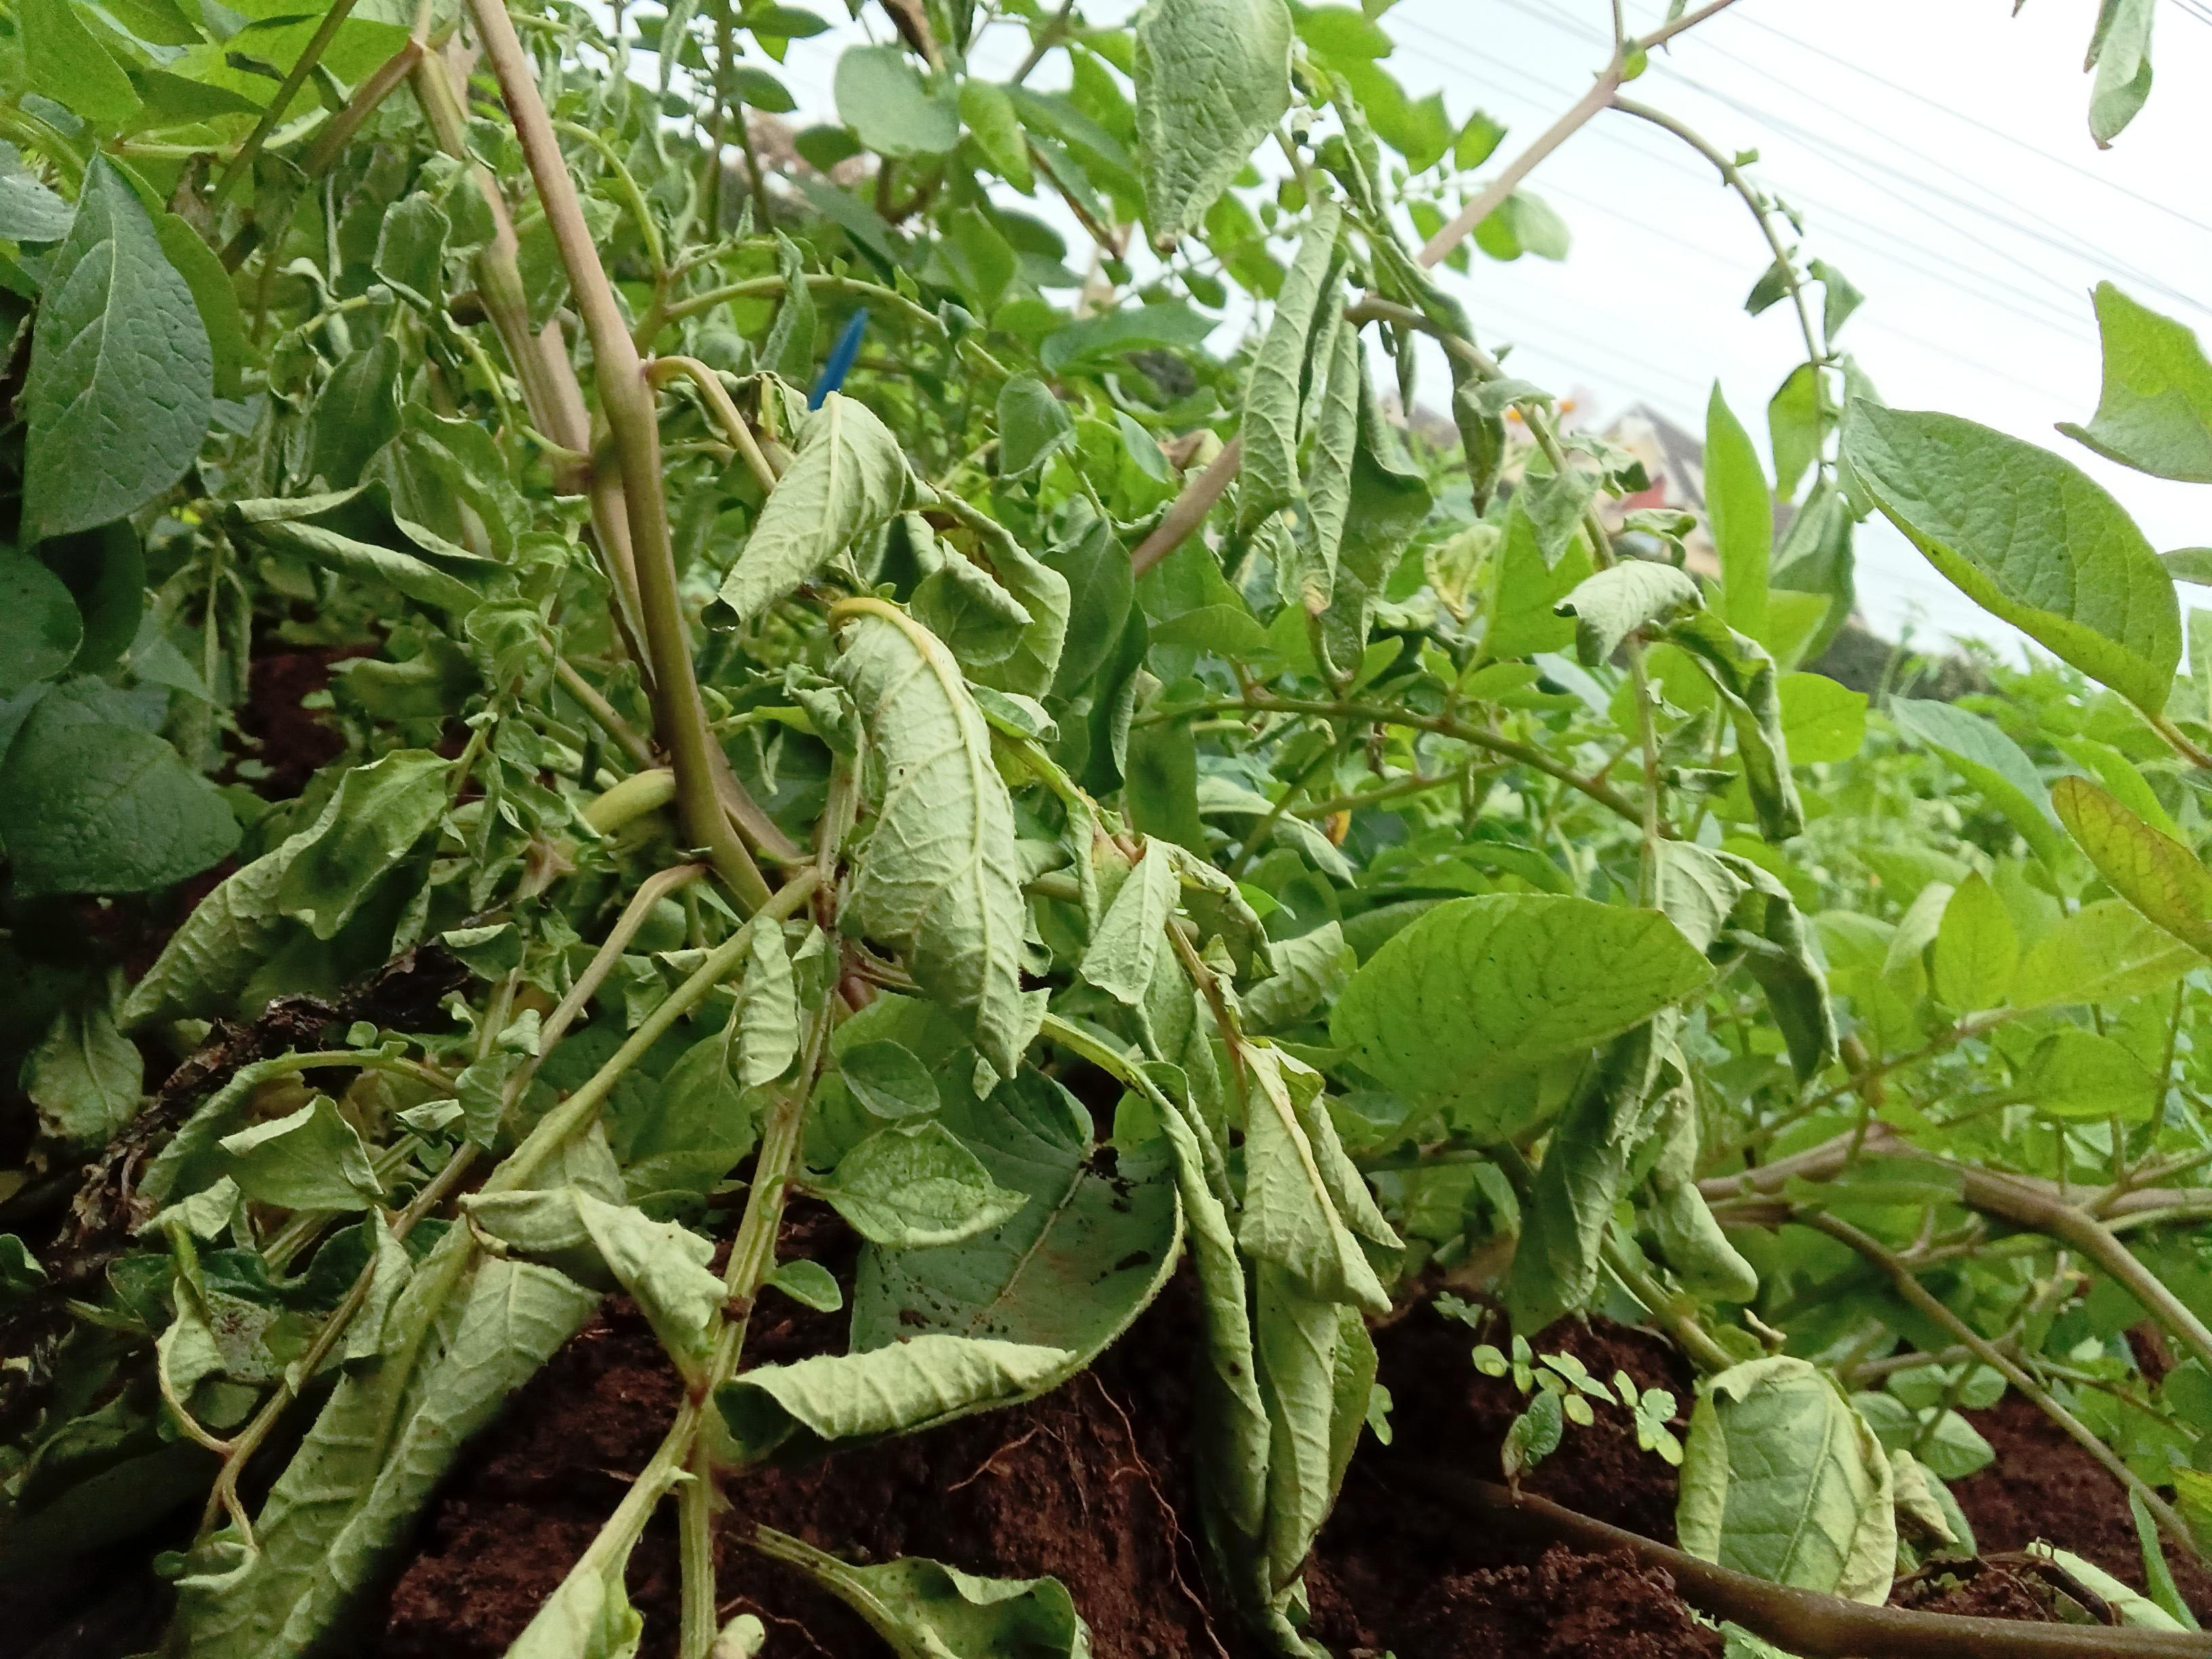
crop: potato
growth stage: flowering
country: Kenya
